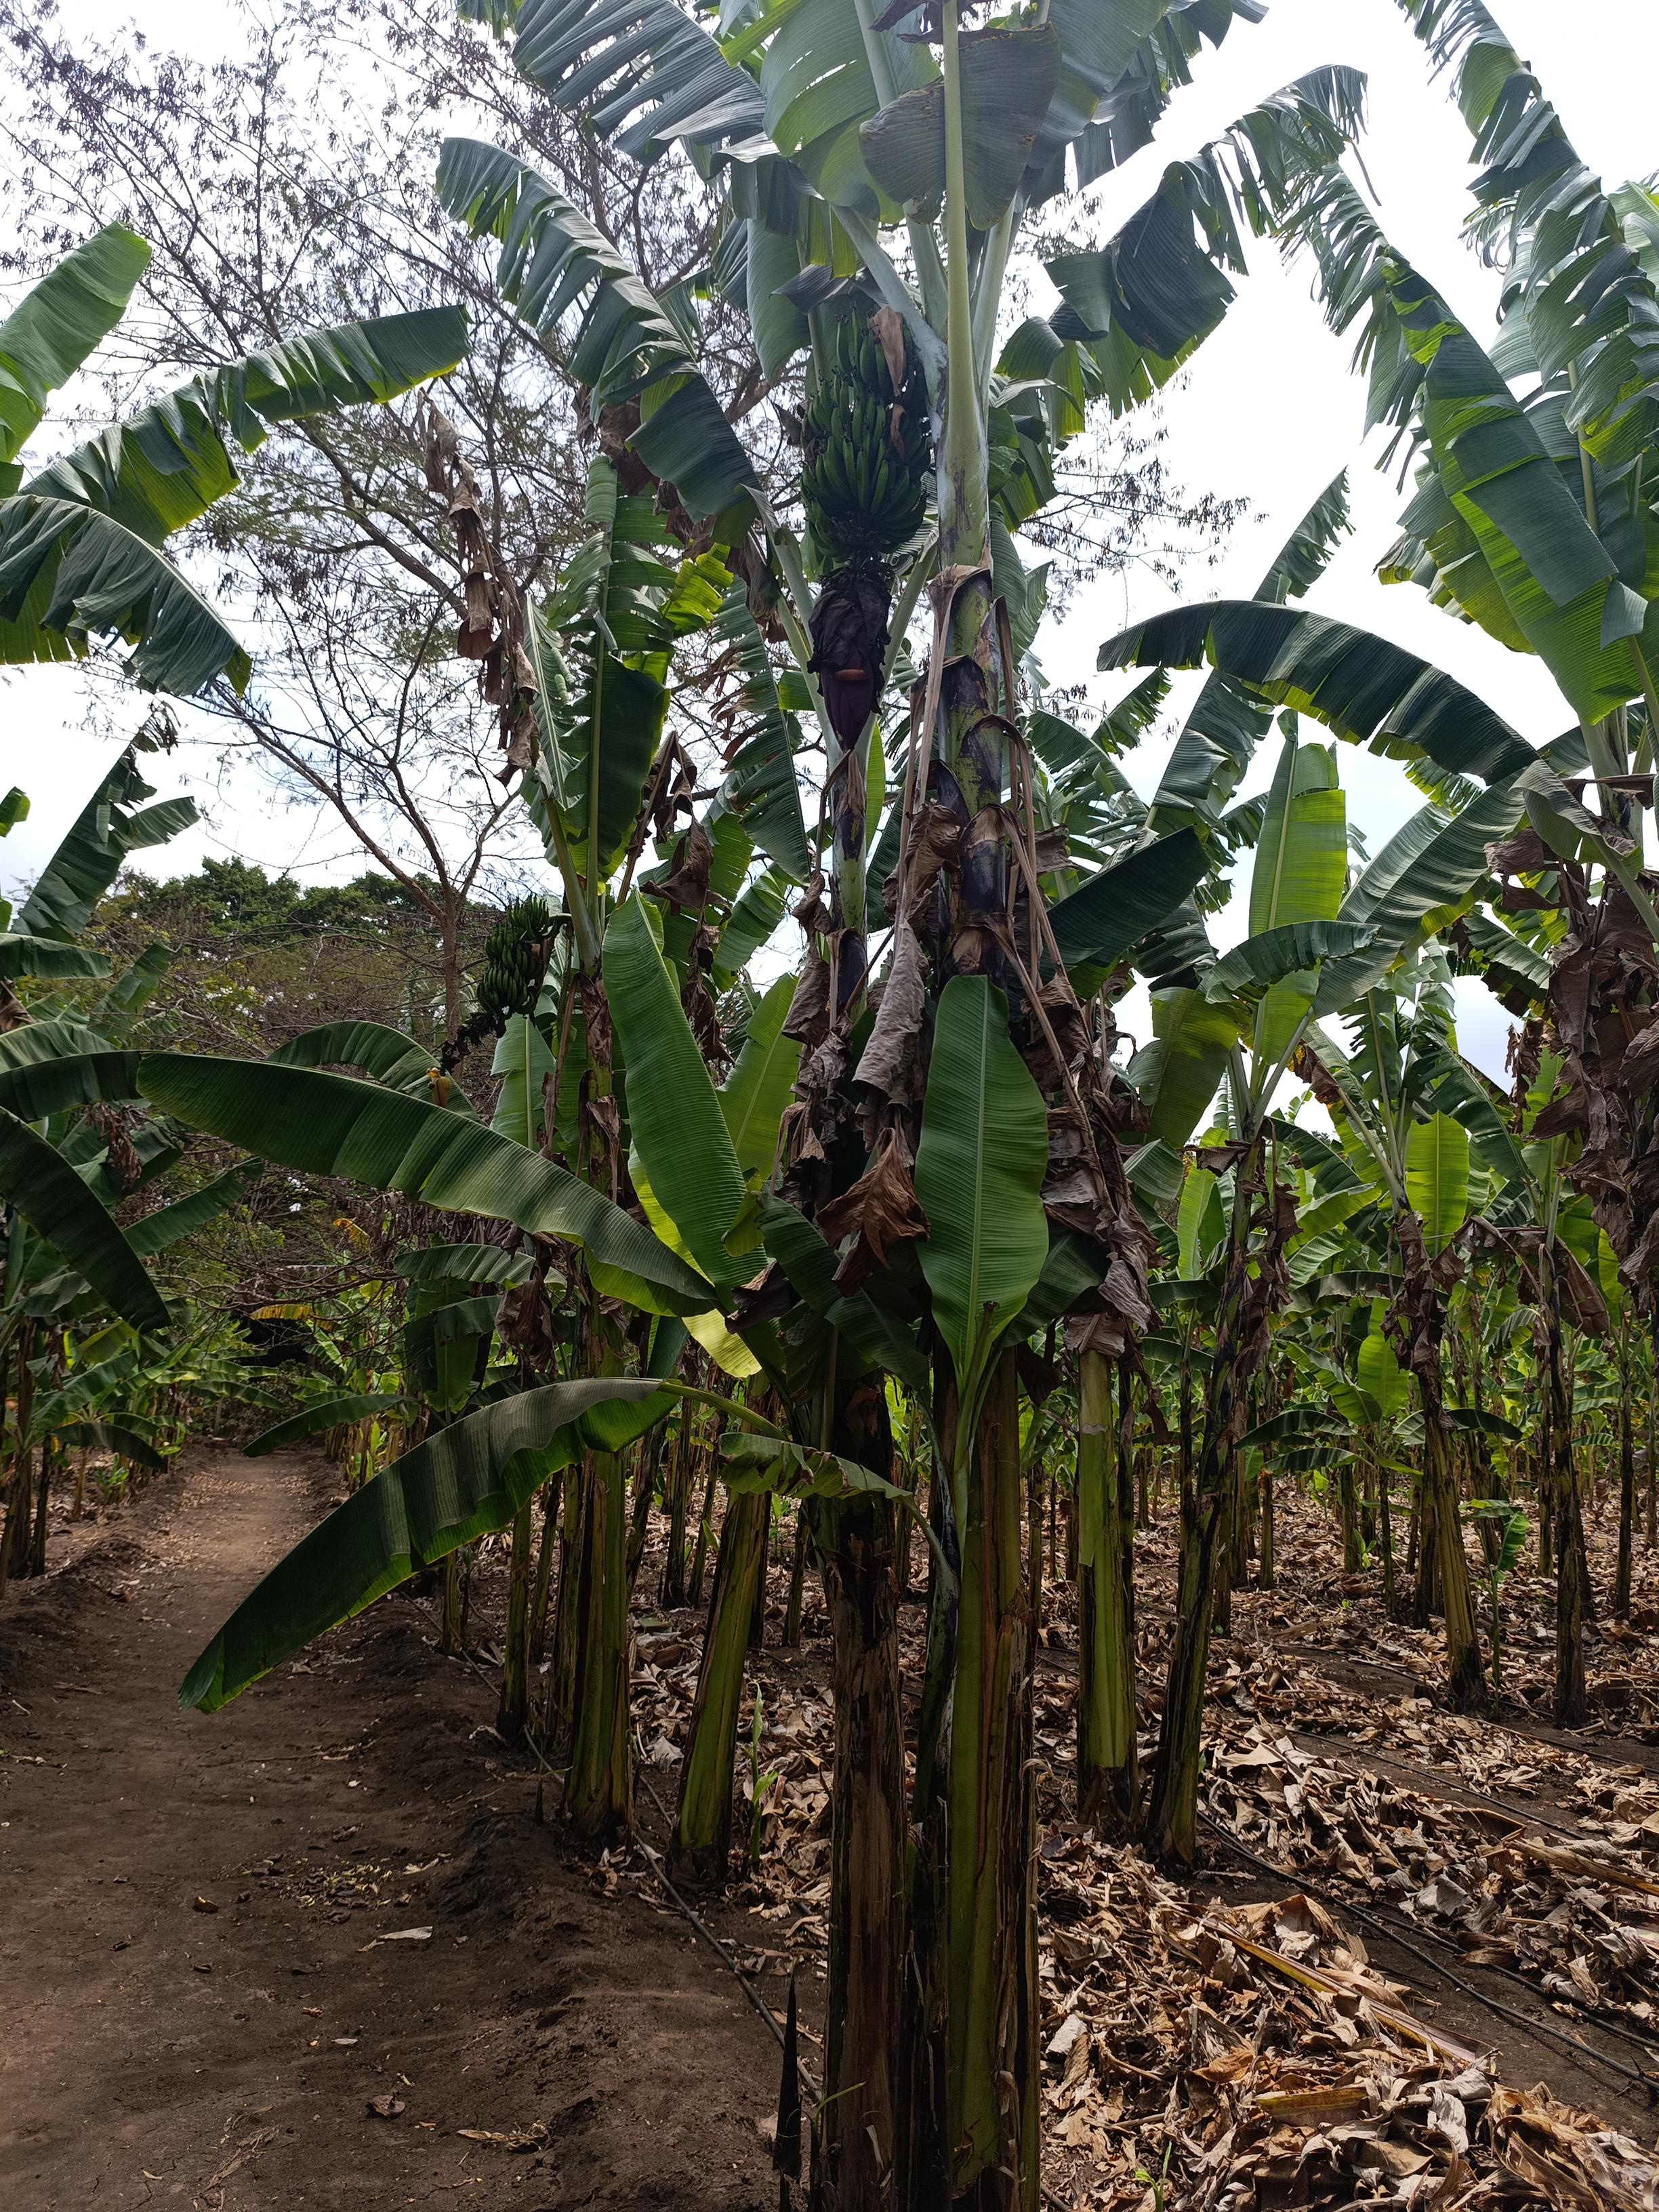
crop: banana
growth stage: vegetative
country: Tanzania
